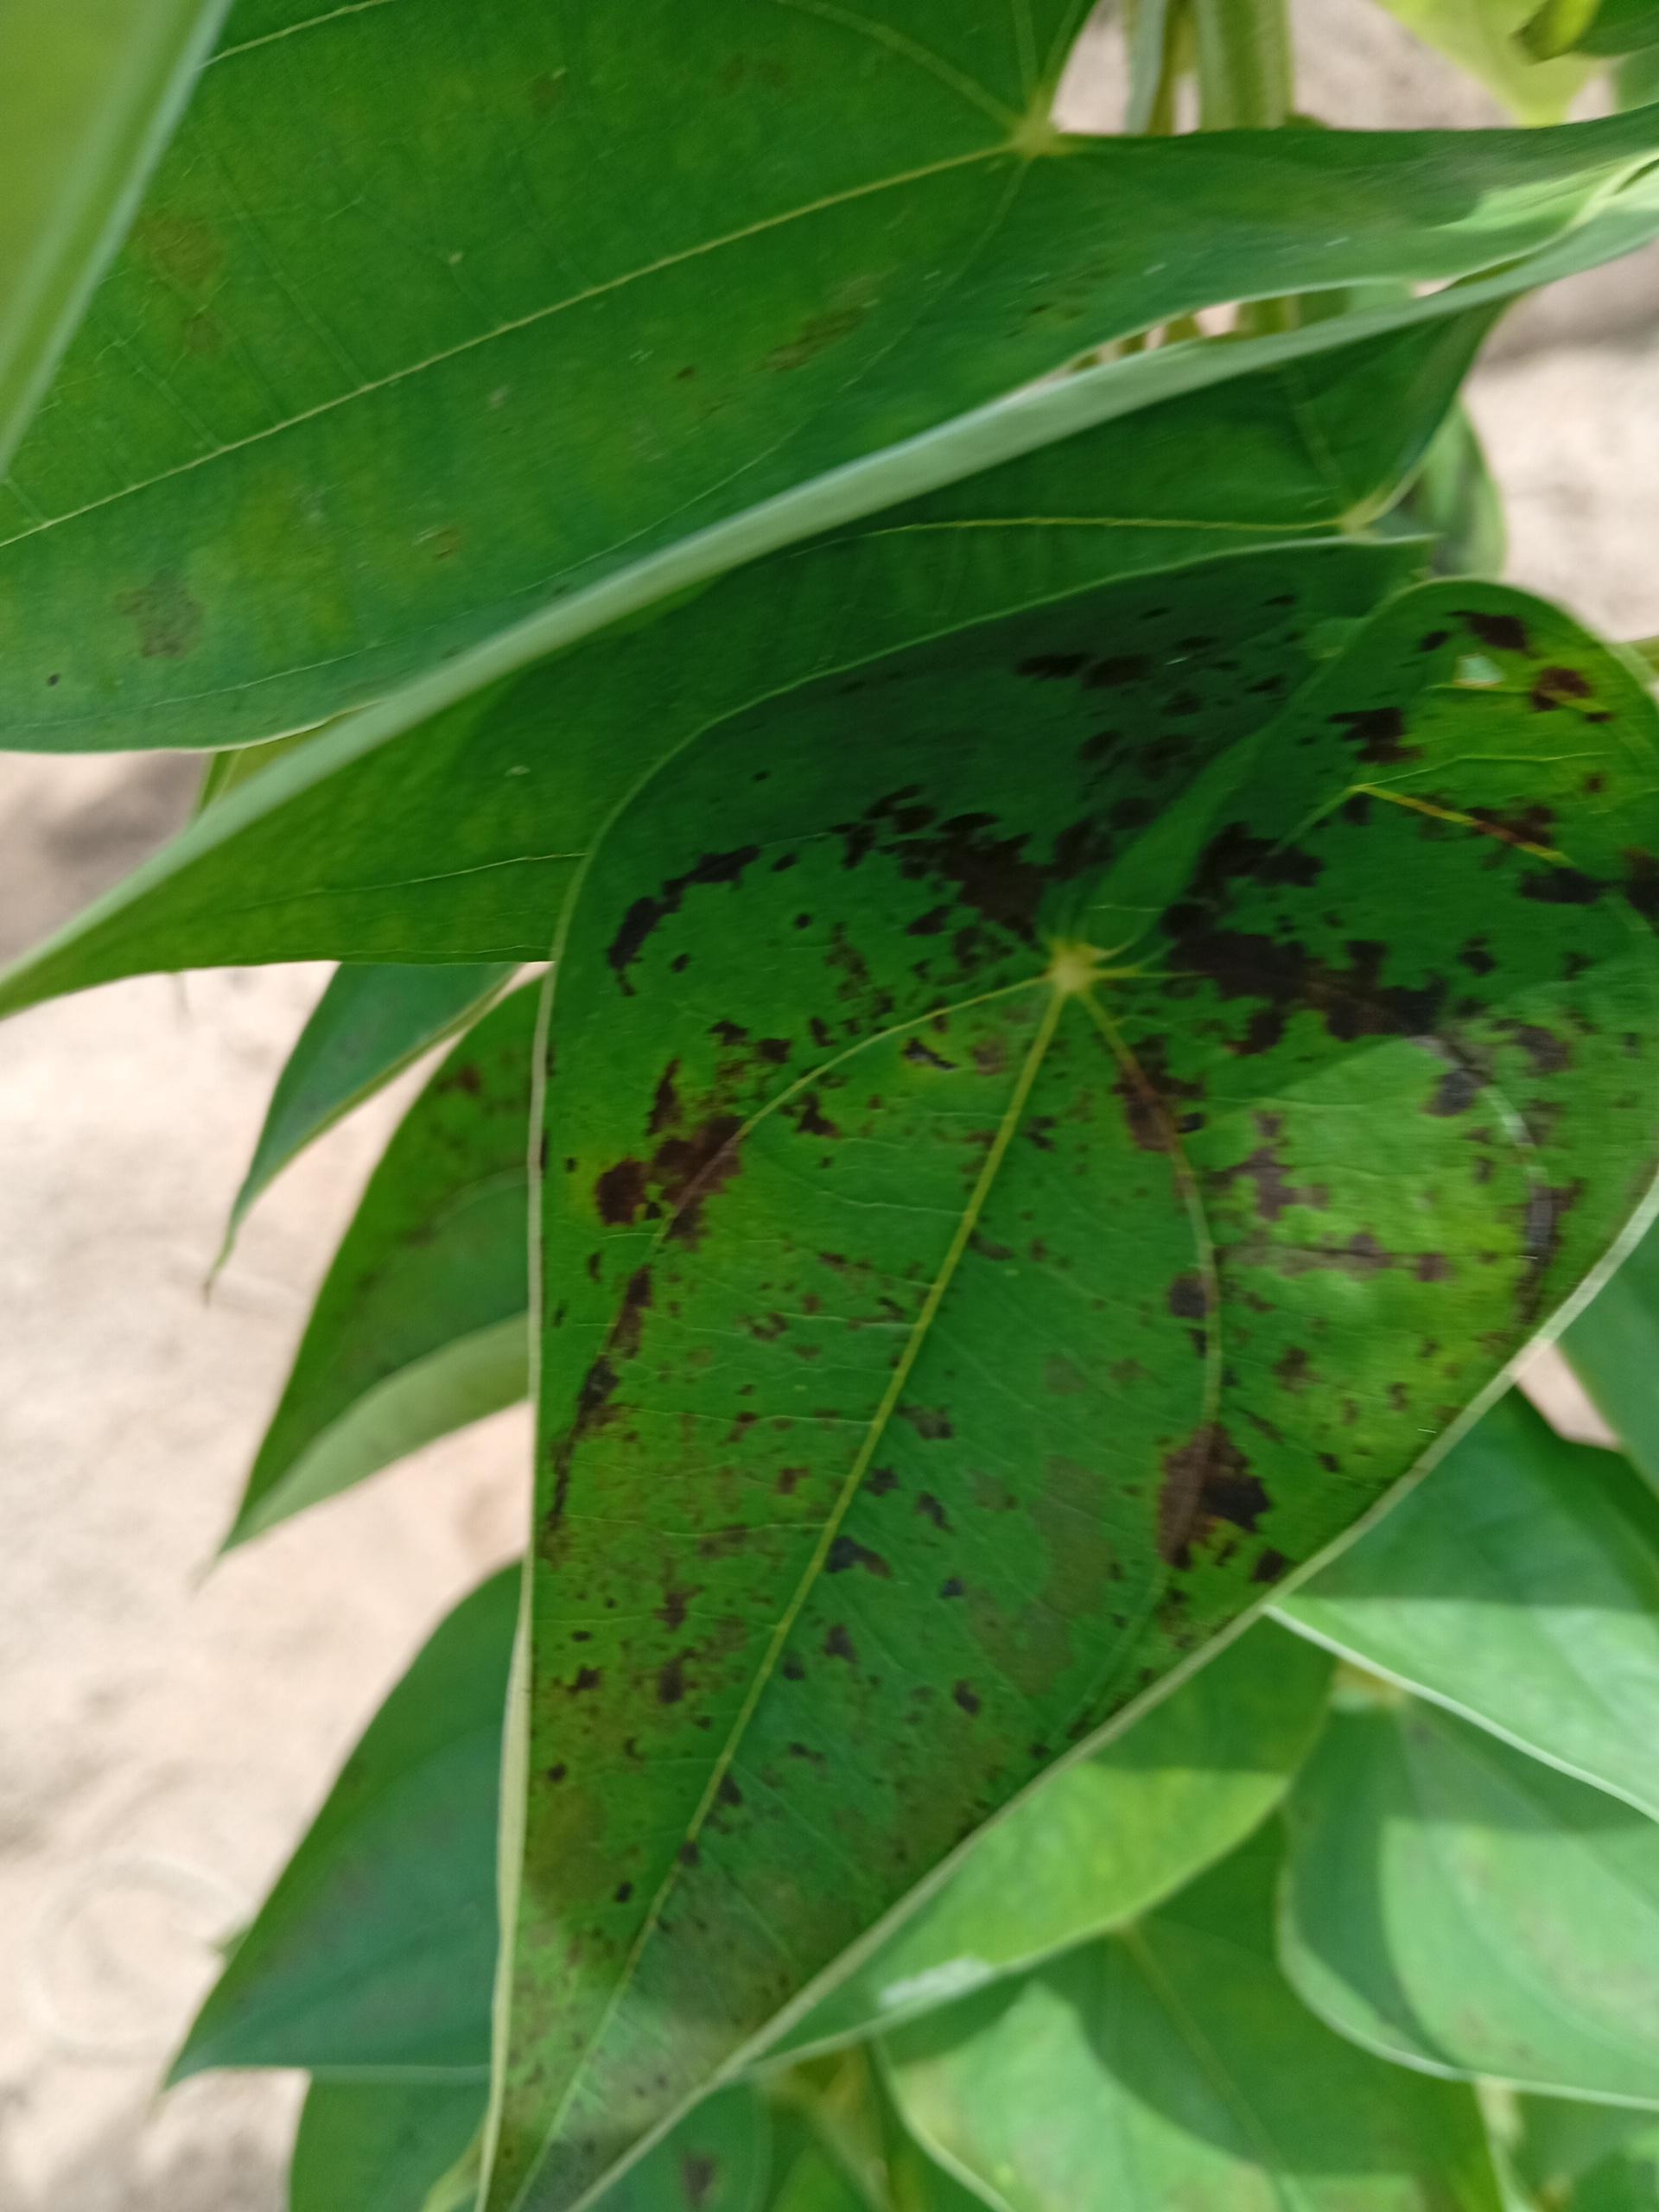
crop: yam
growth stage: vegetative
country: Nigeria
